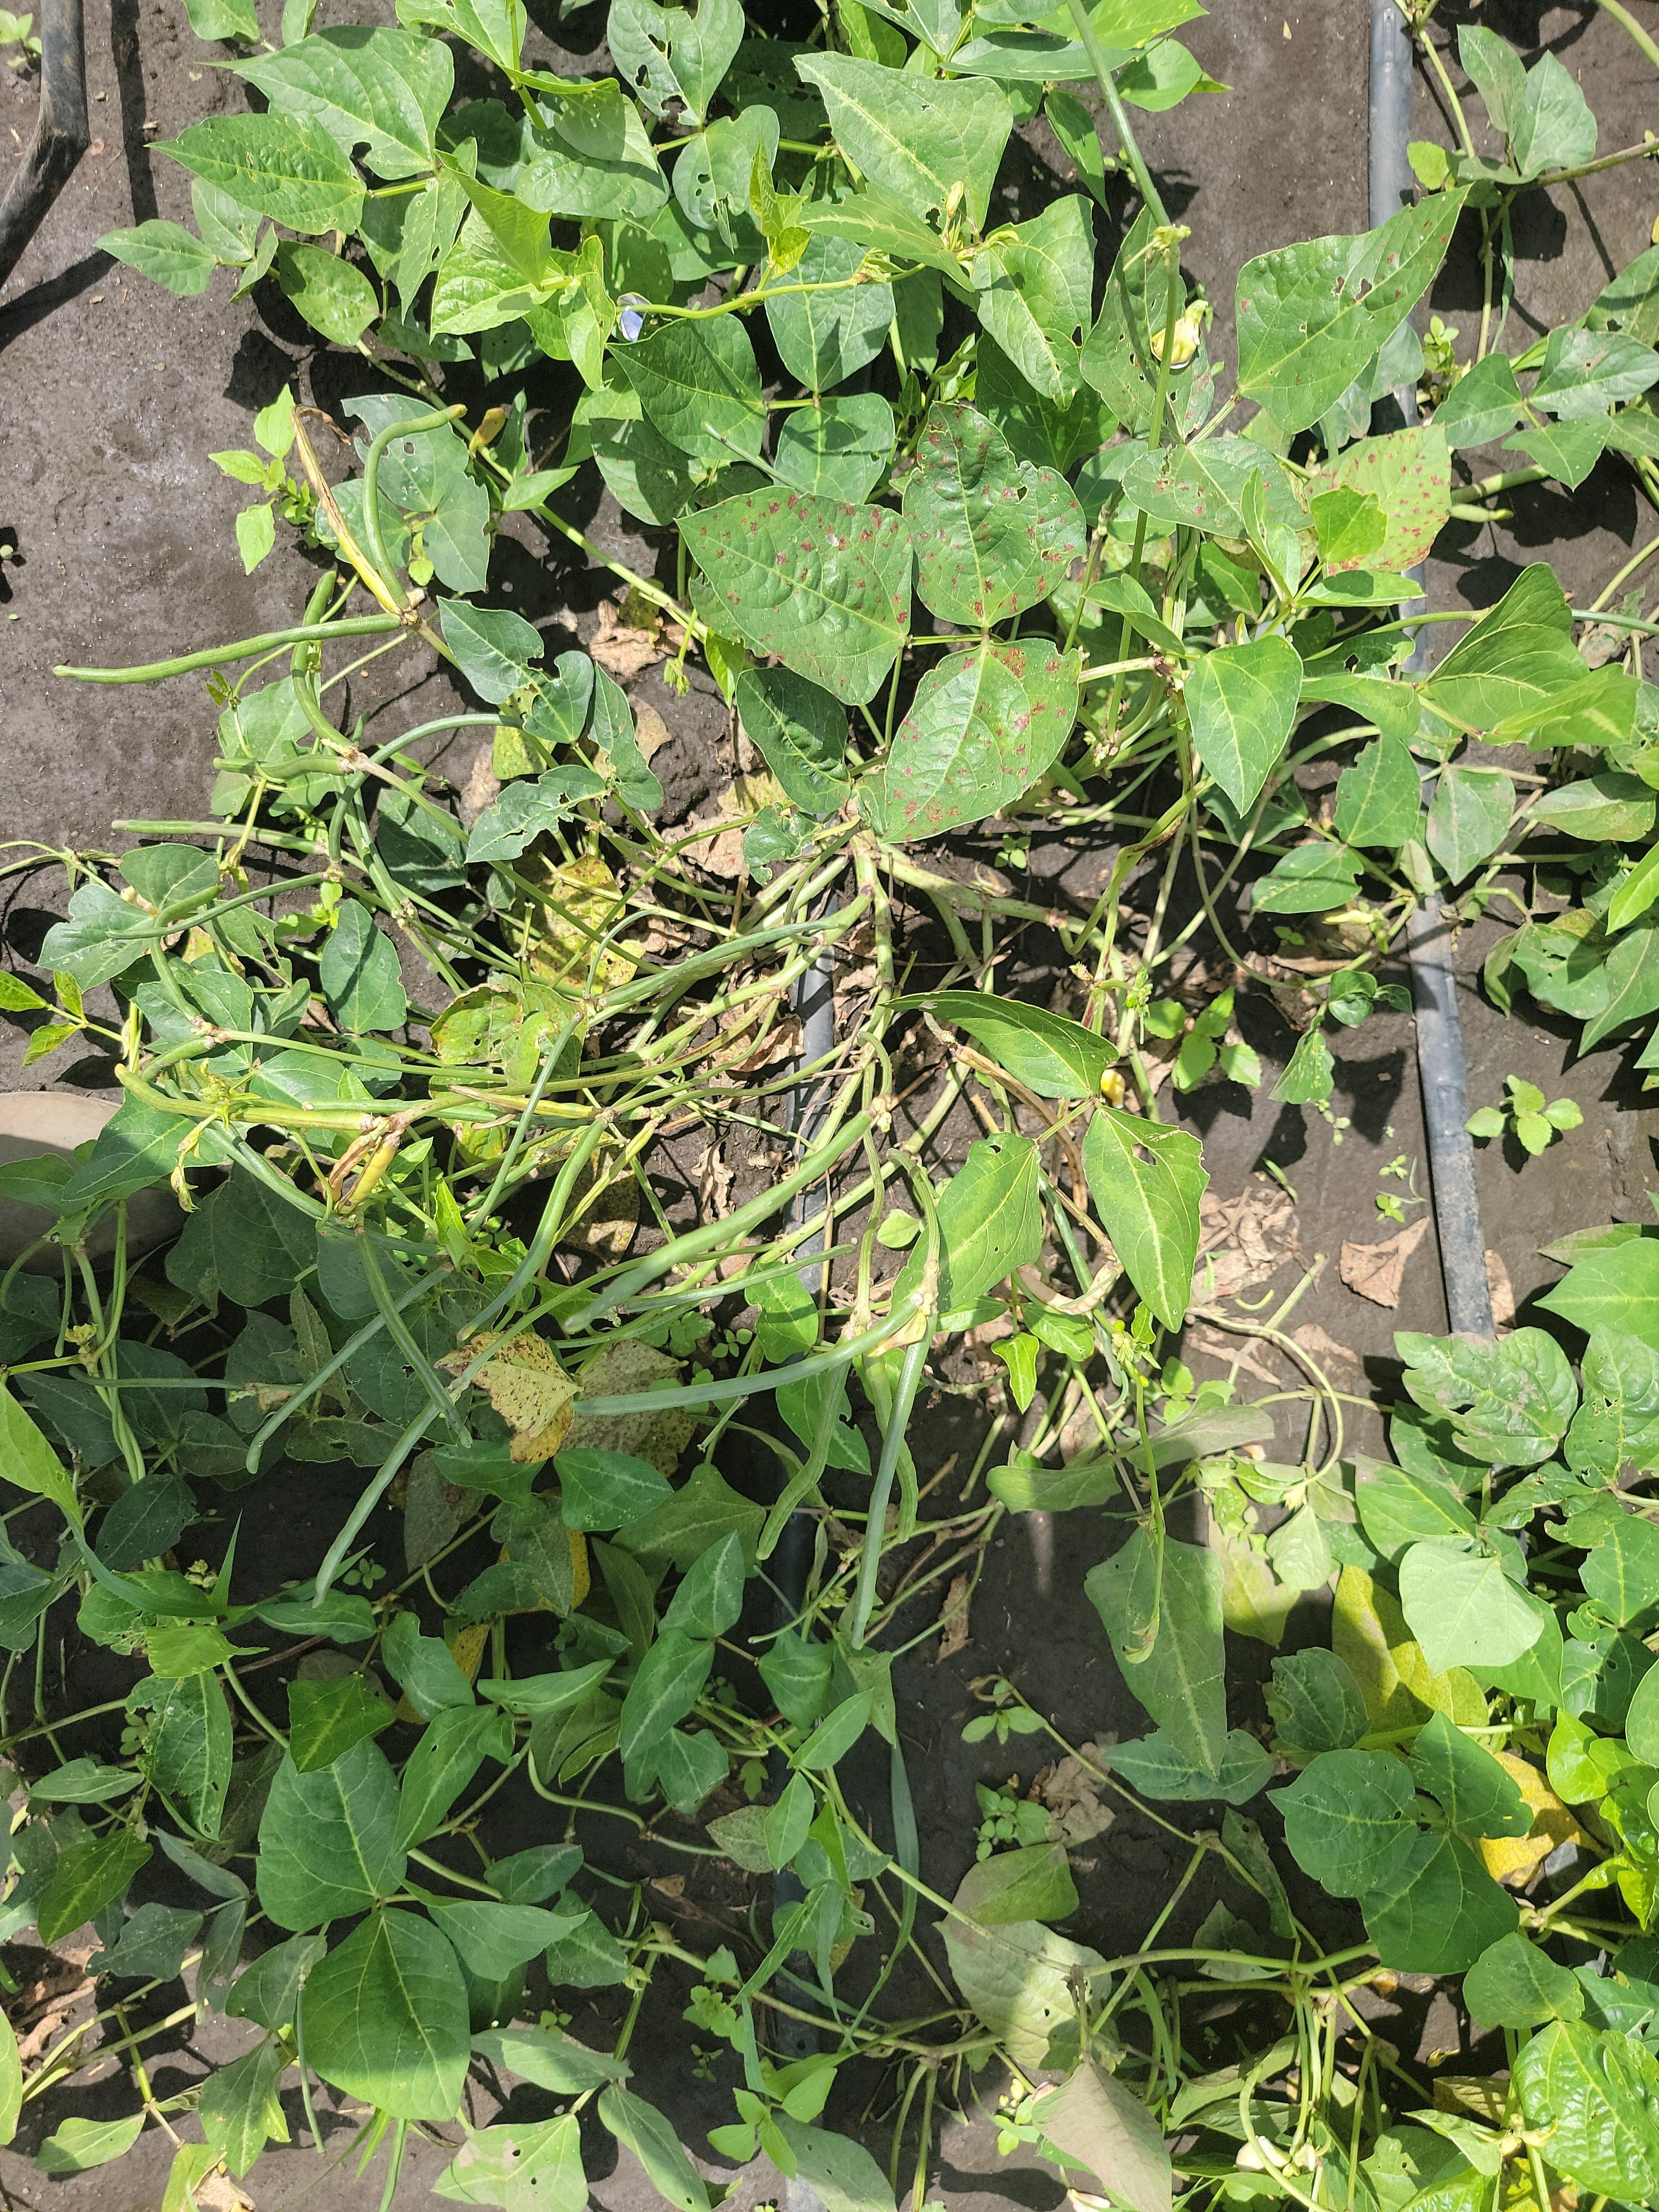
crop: cowpea
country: Tanzania
